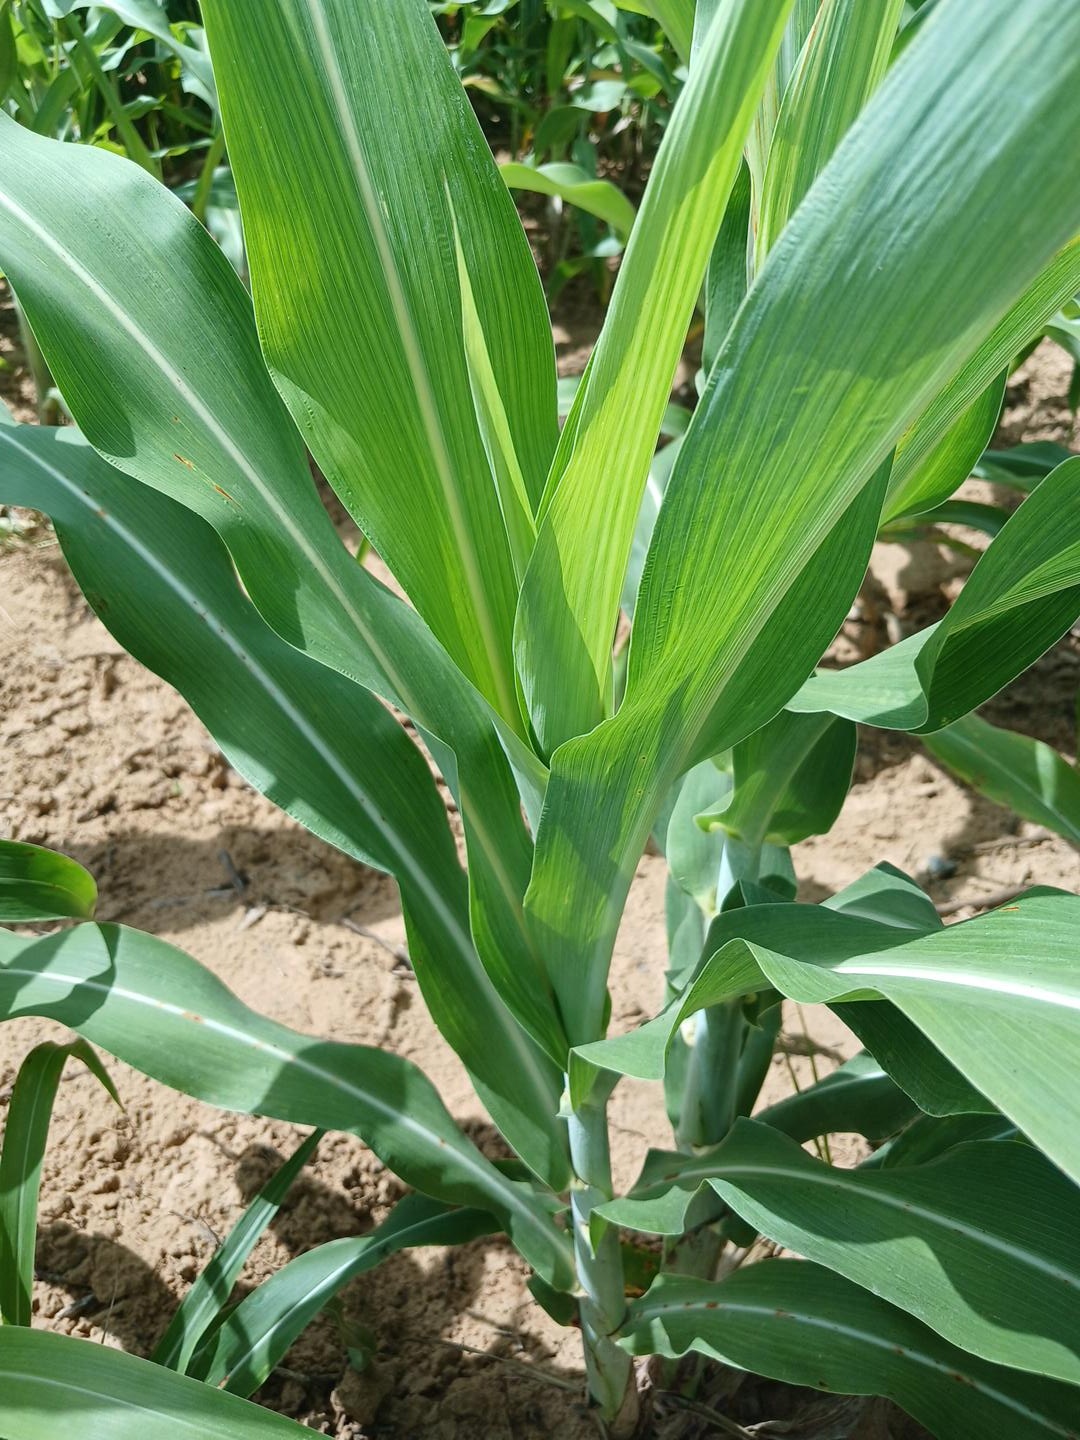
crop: sorghum
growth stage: vegetative
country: Senegal
